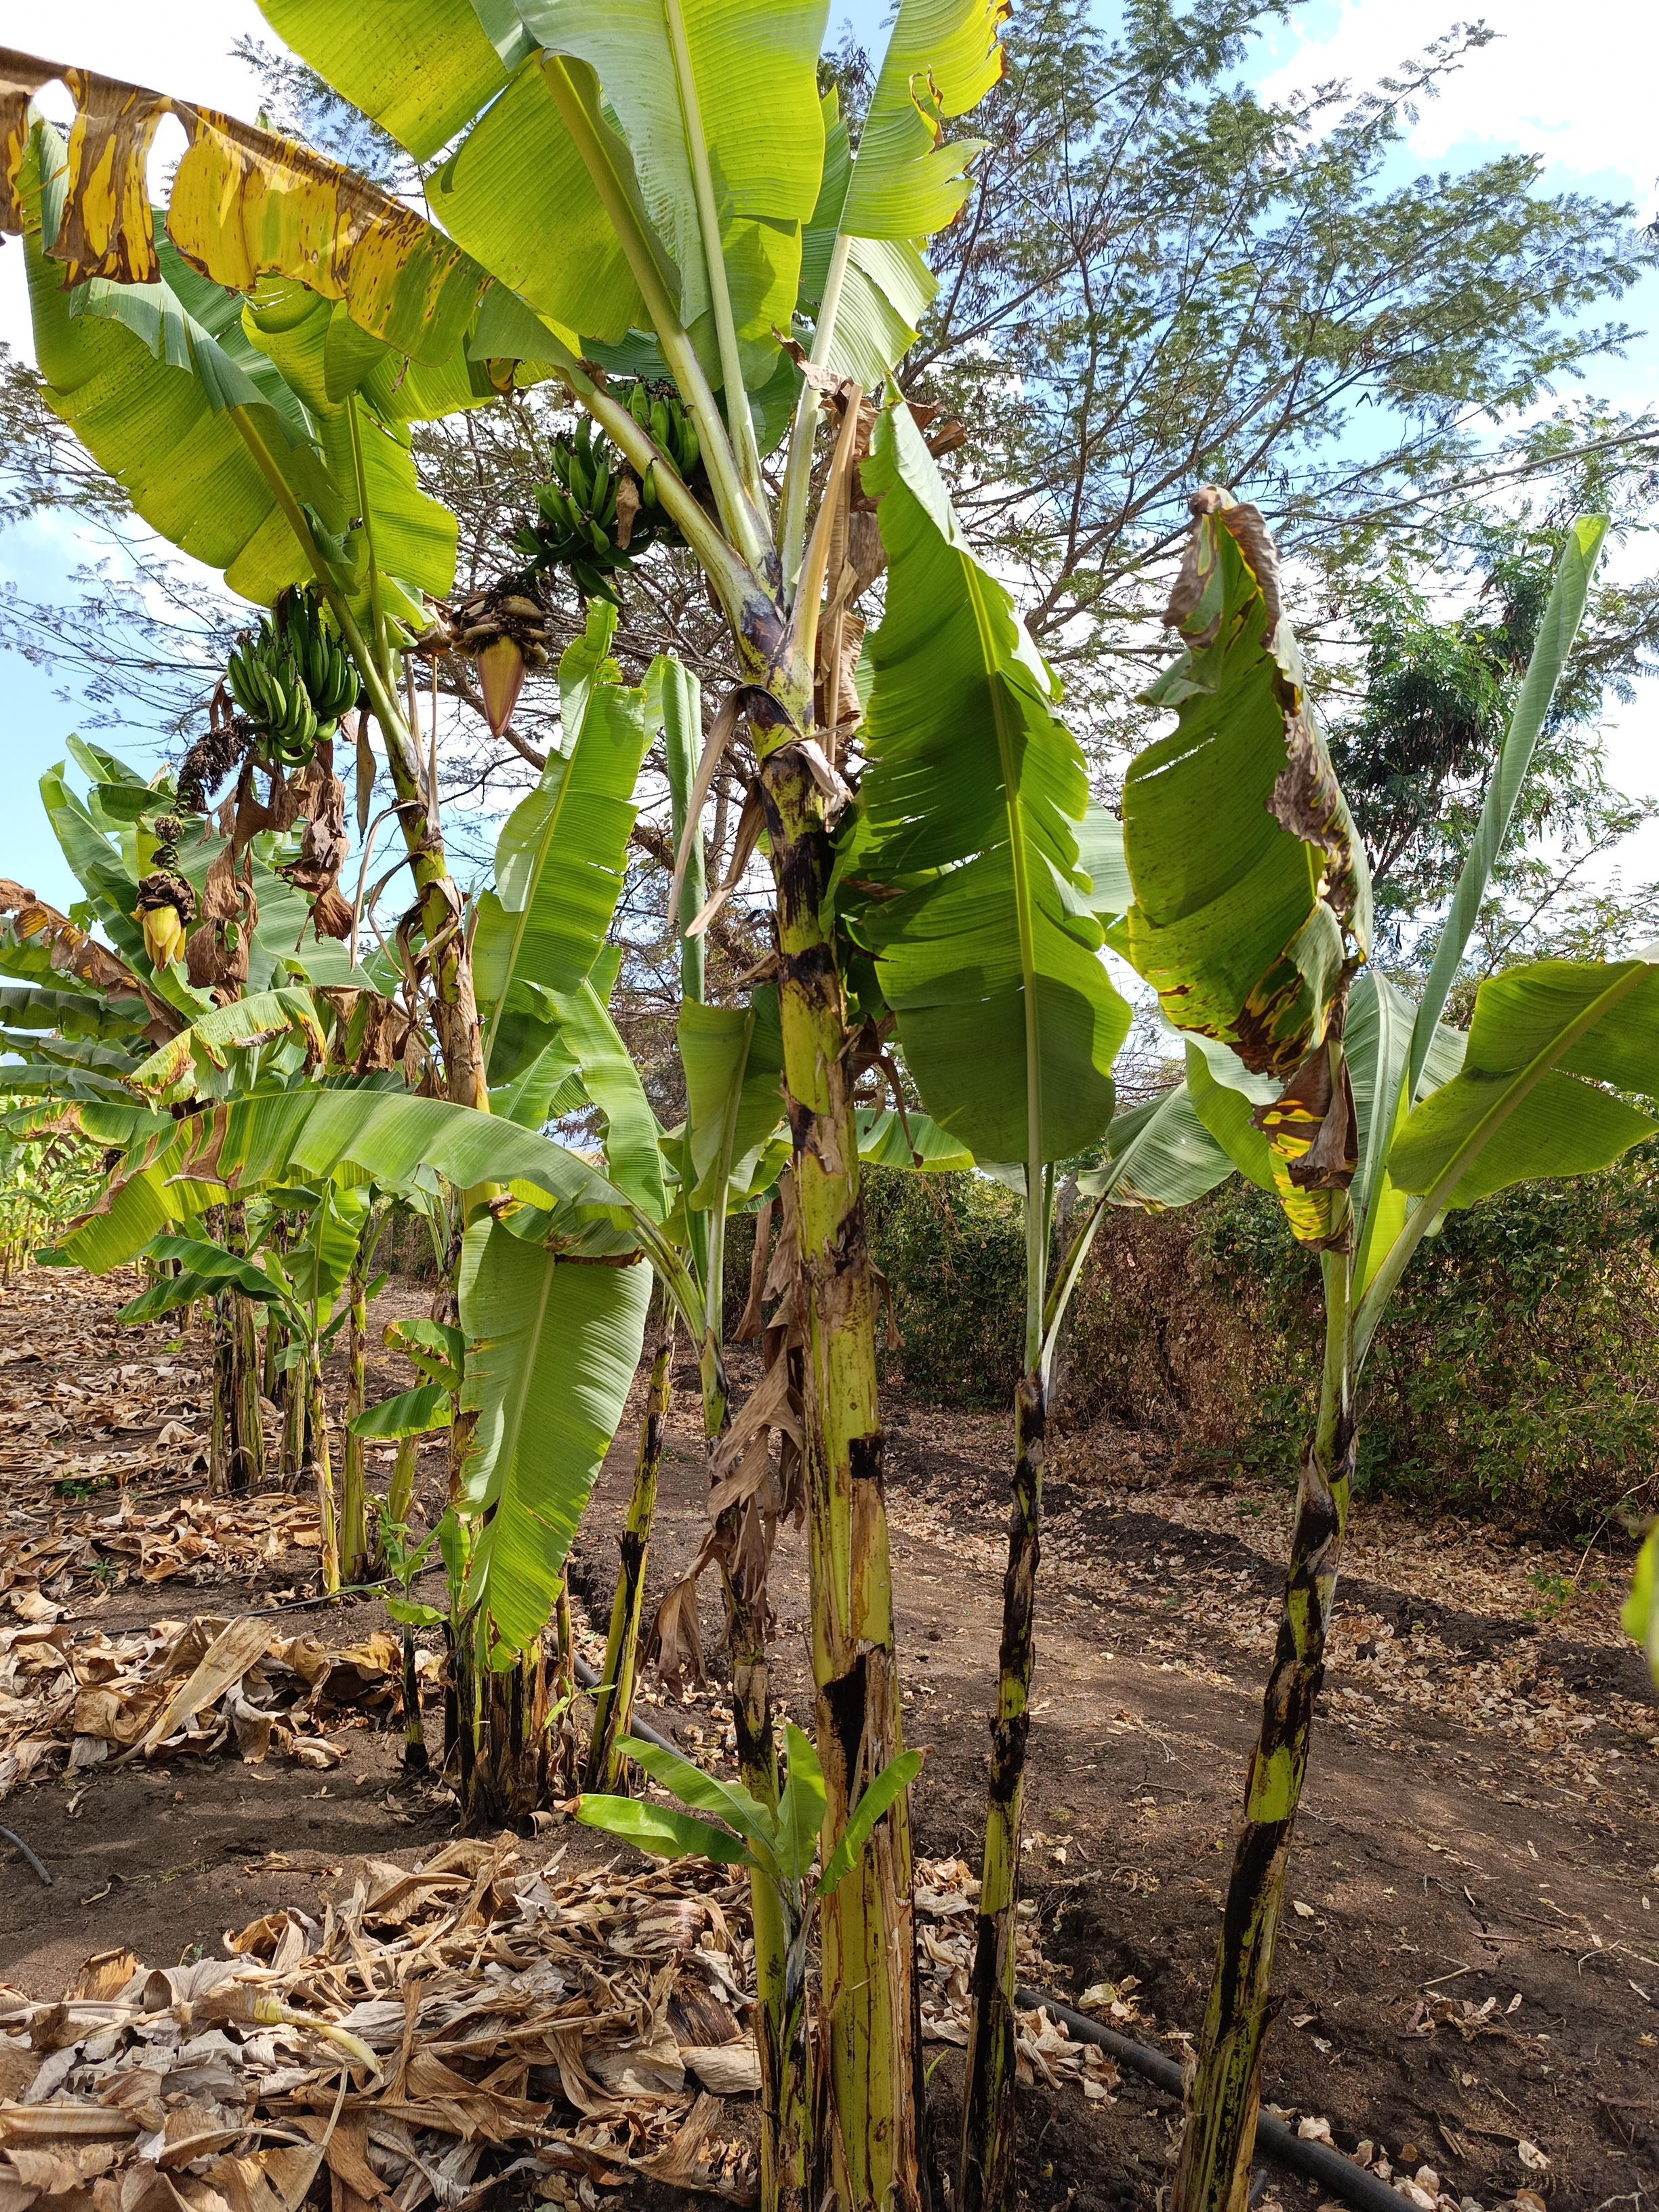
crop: banana
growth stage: development fruit
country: Tanzania
